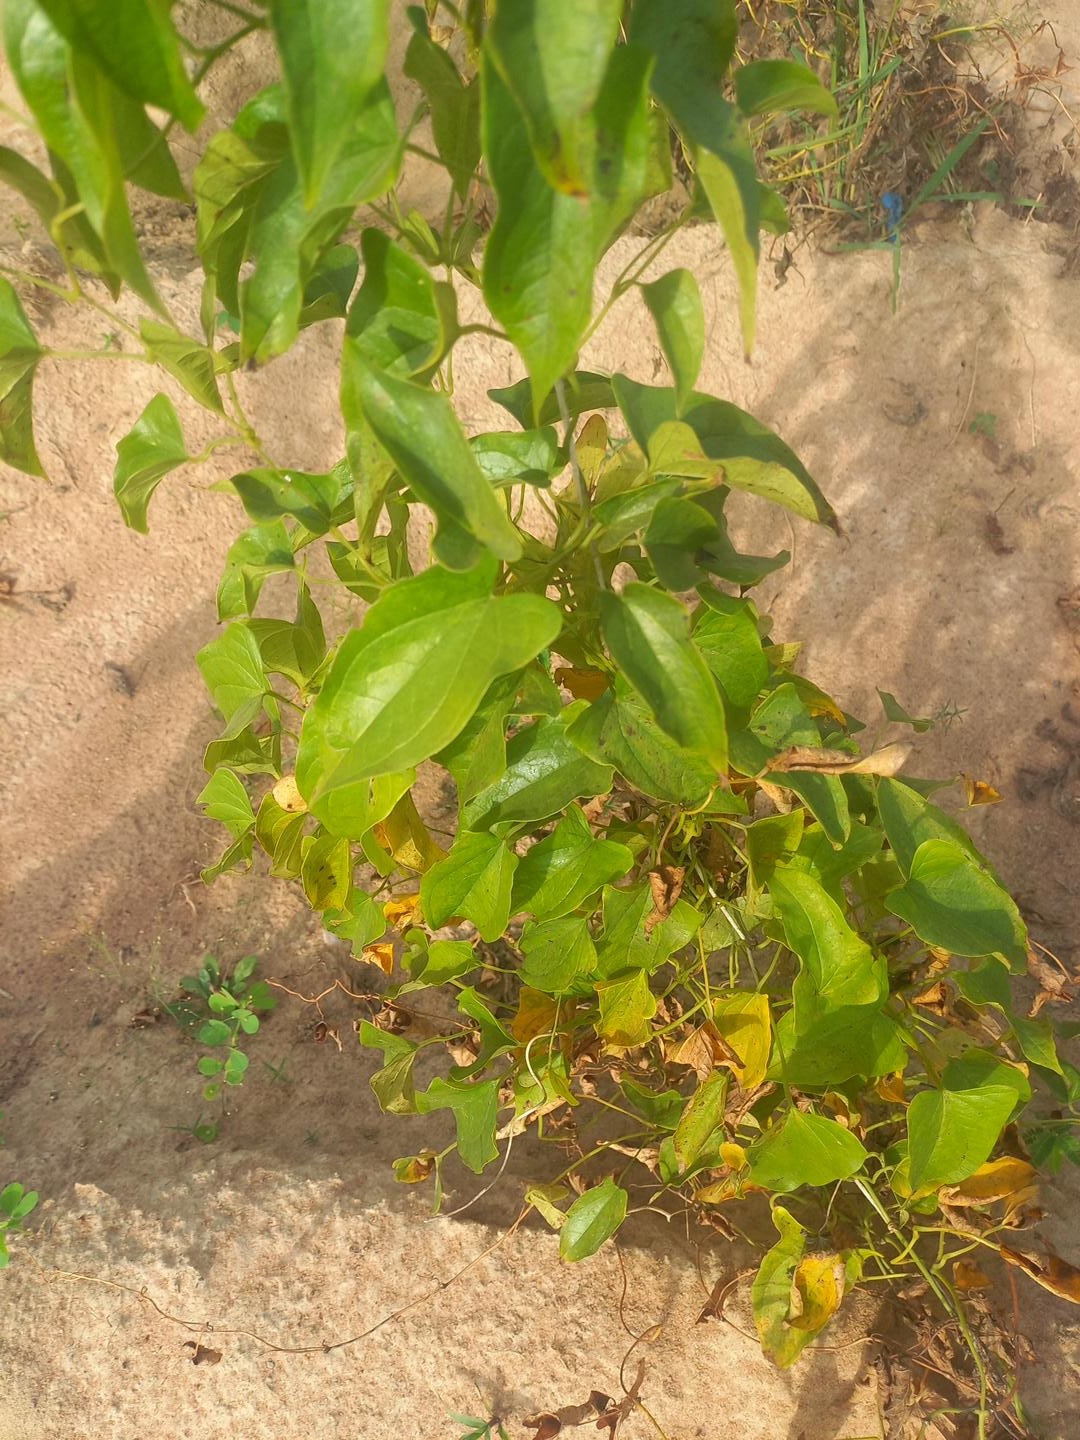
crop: yam
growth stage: maturity
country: Nigeria
